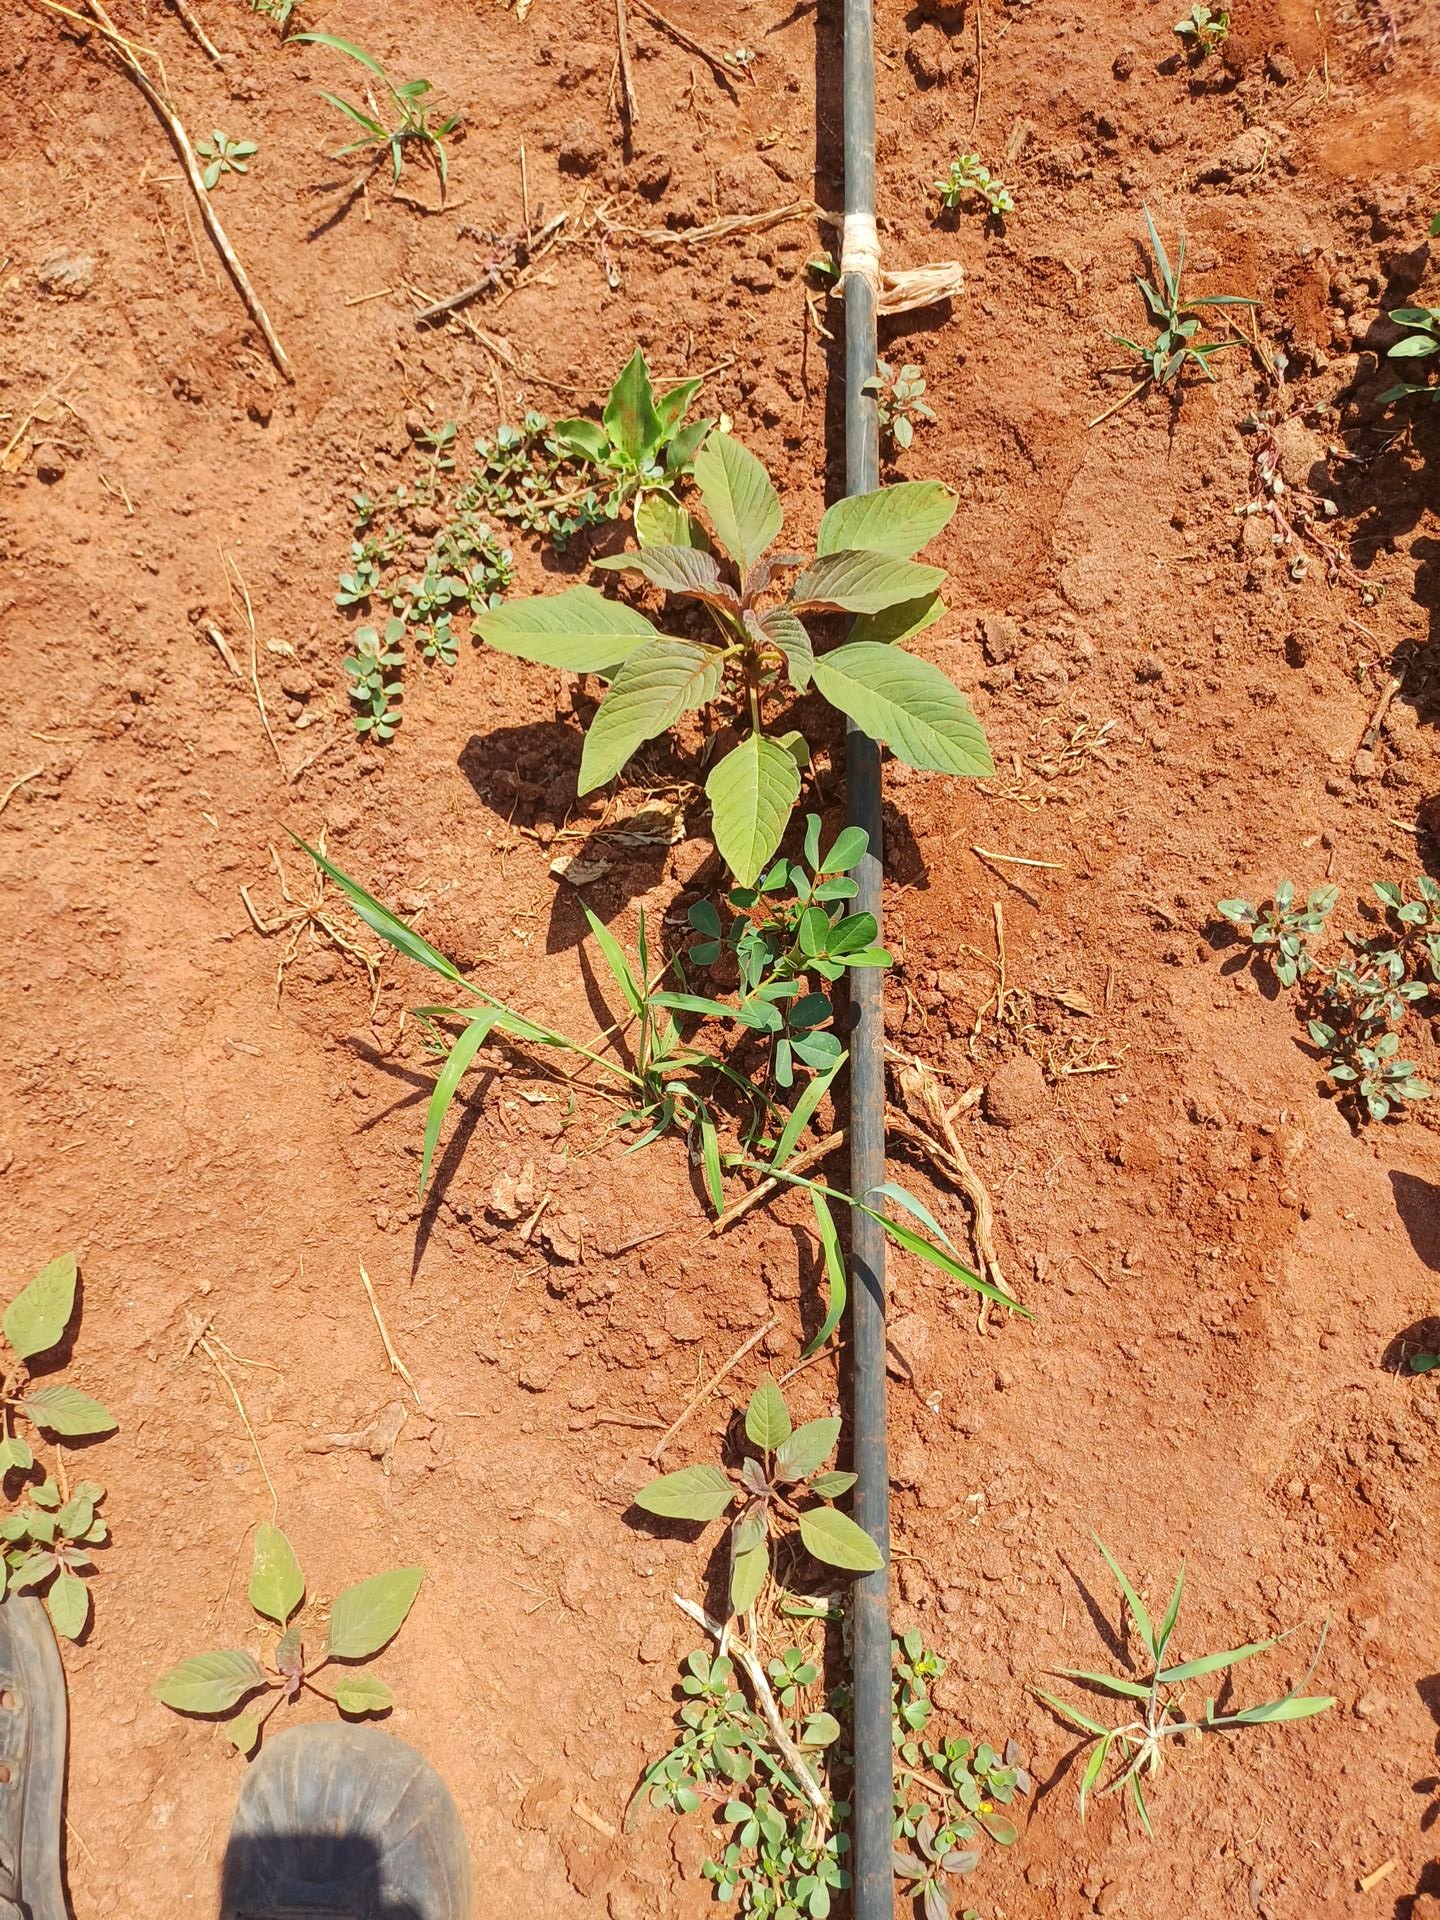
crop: groundnut
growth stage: vegetative
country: Kenya
